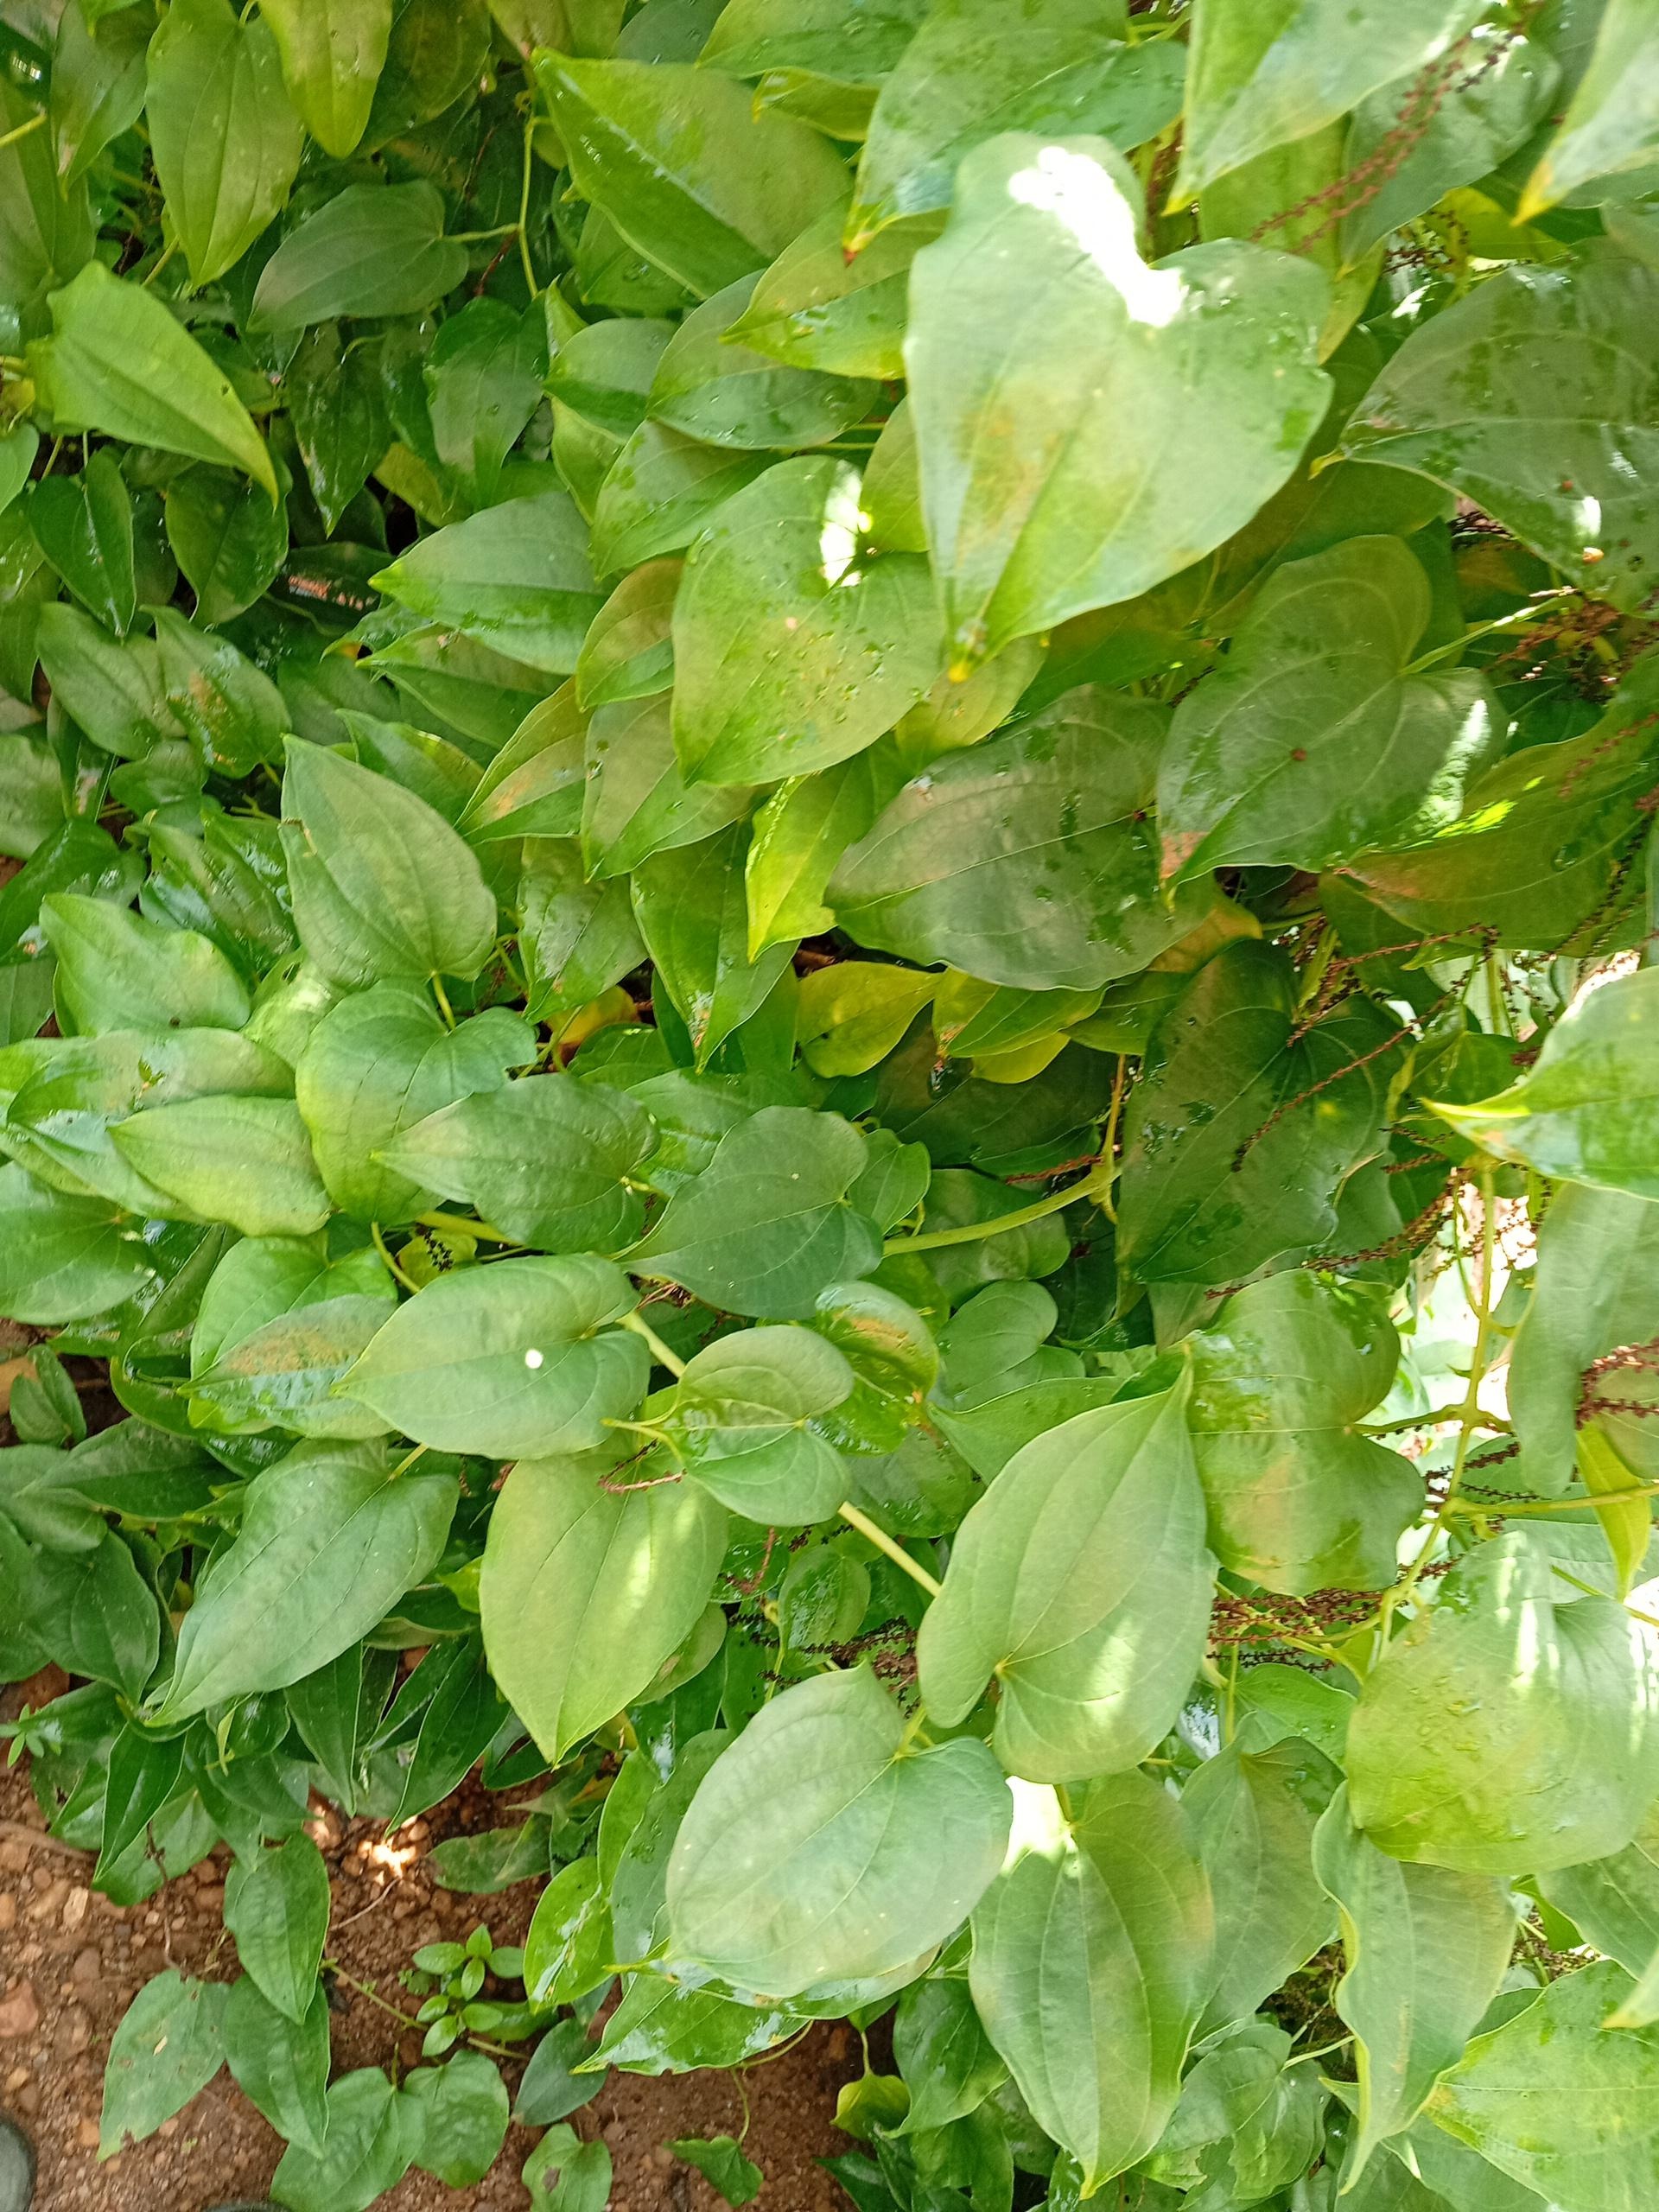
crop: yam
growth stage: vegetative
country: Nigeria
